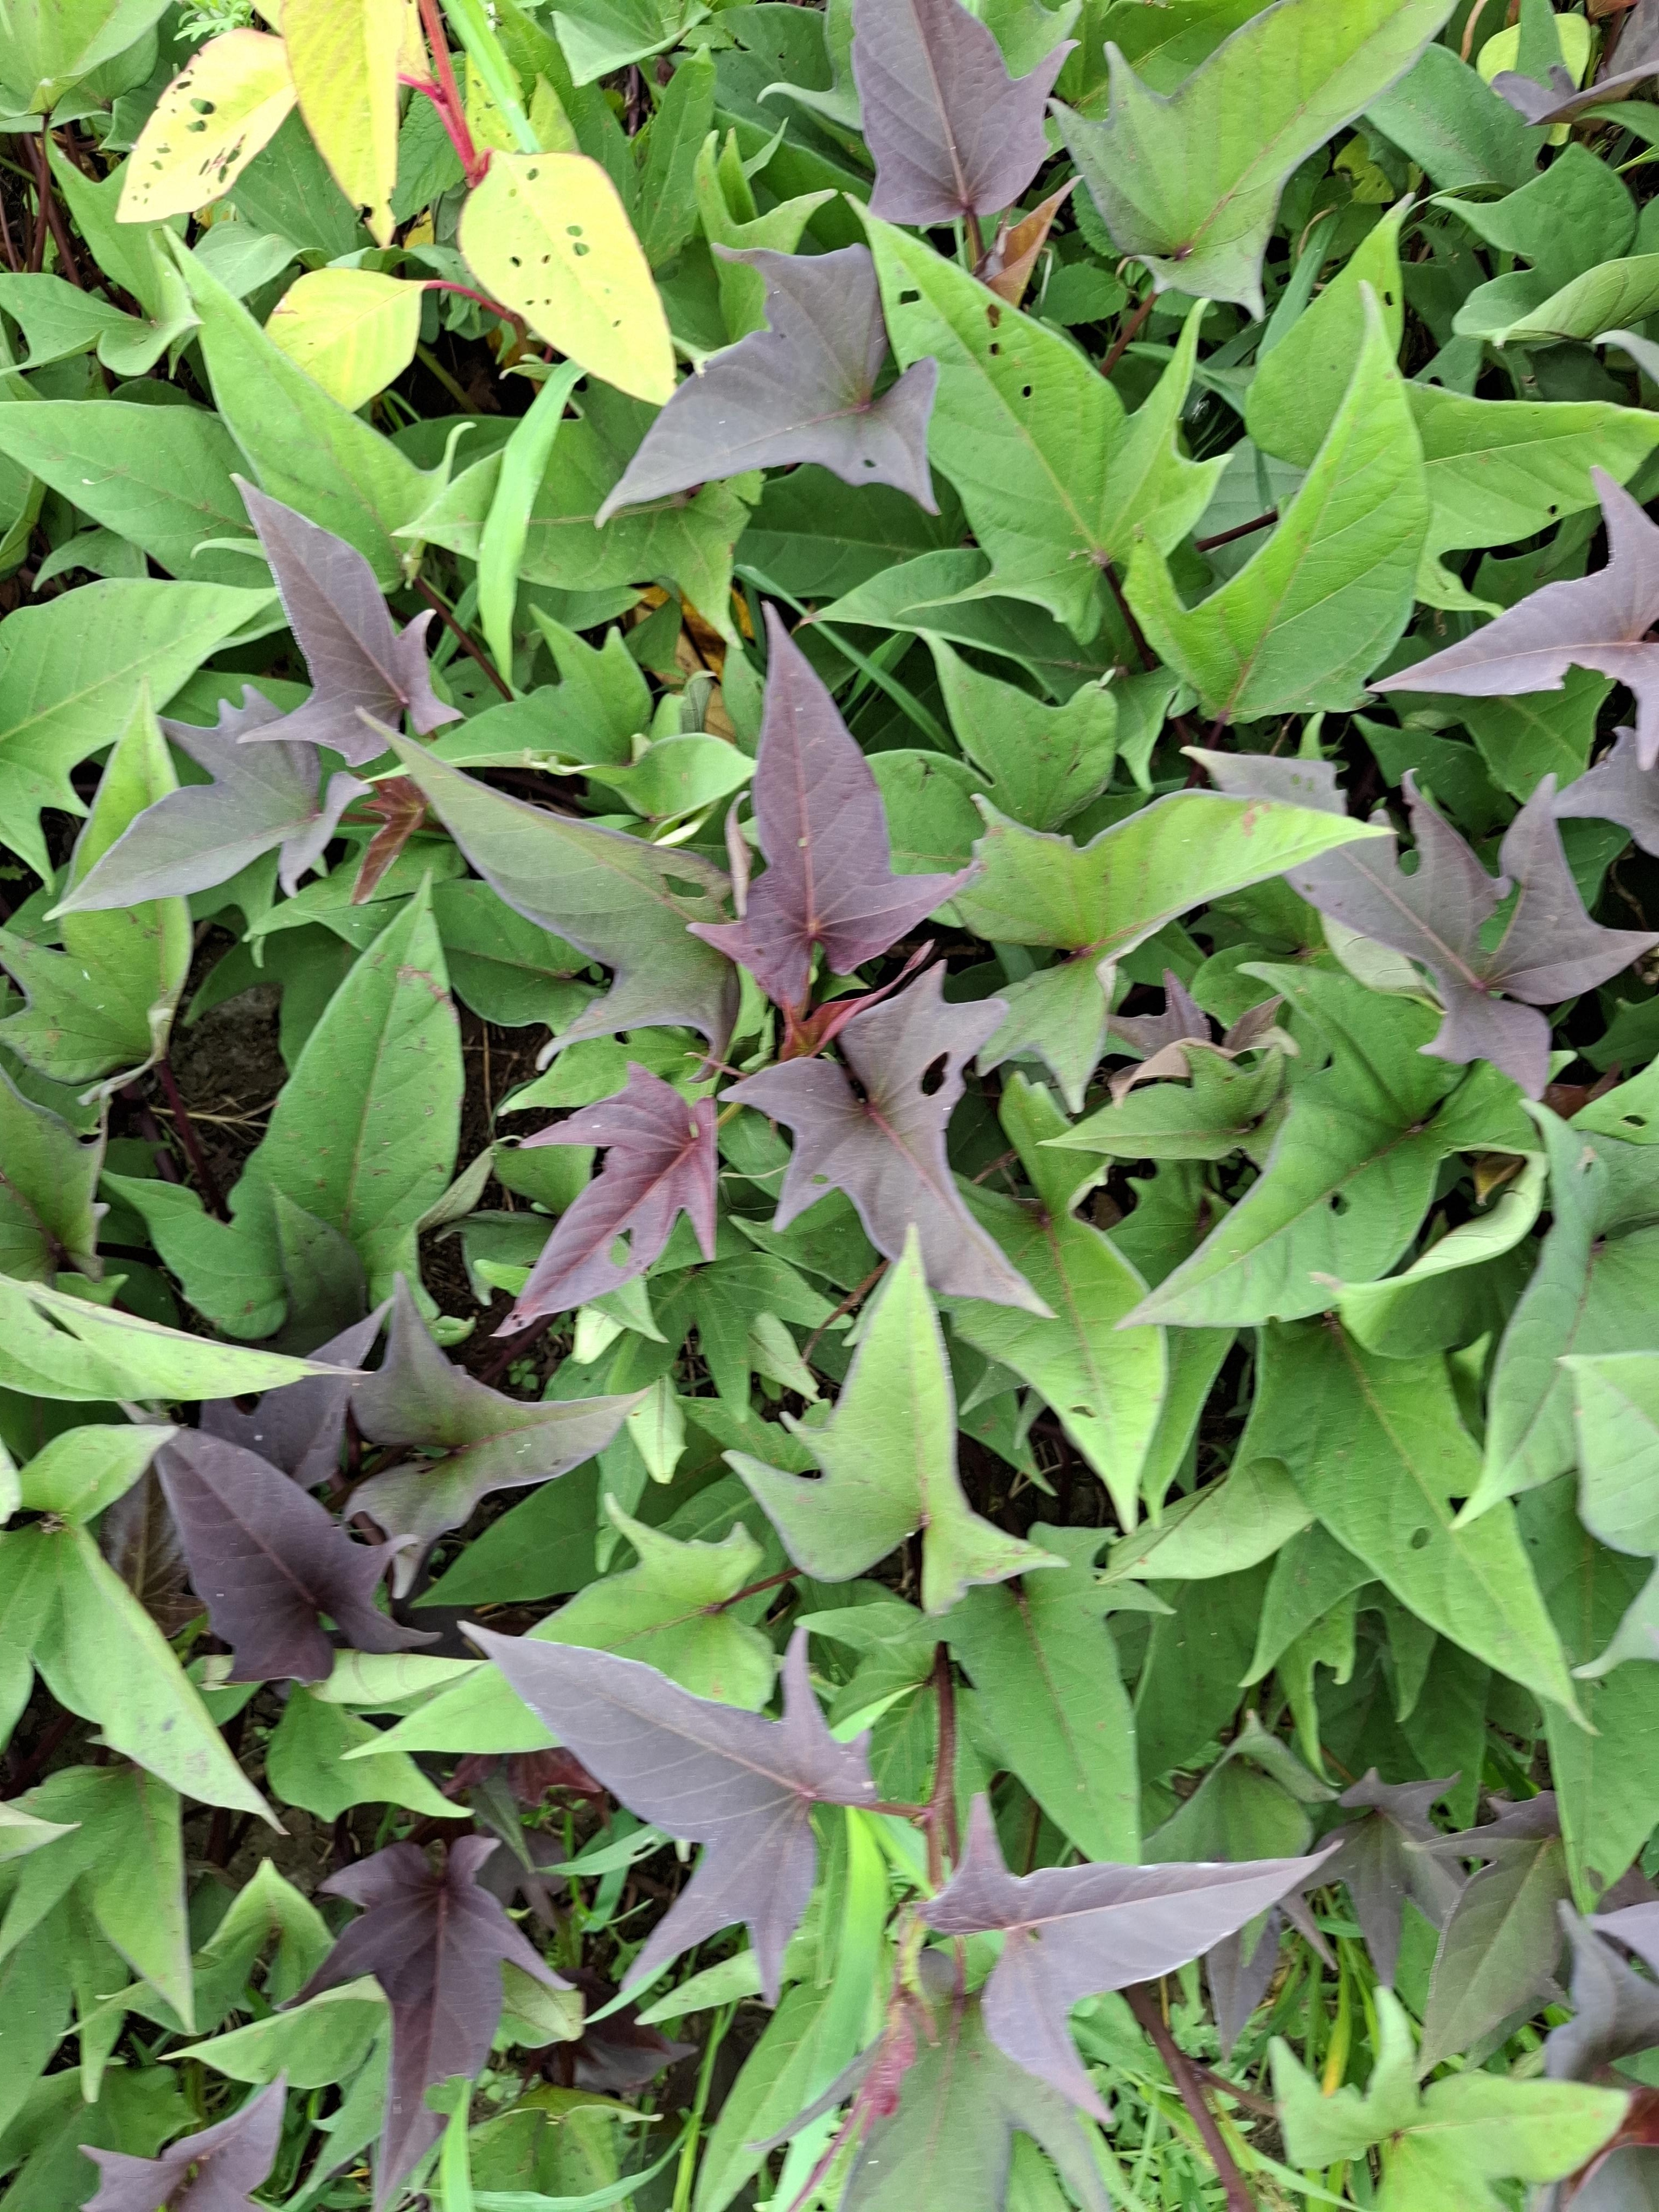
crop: sorghum
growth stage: harvest maturity
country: Tanzania
